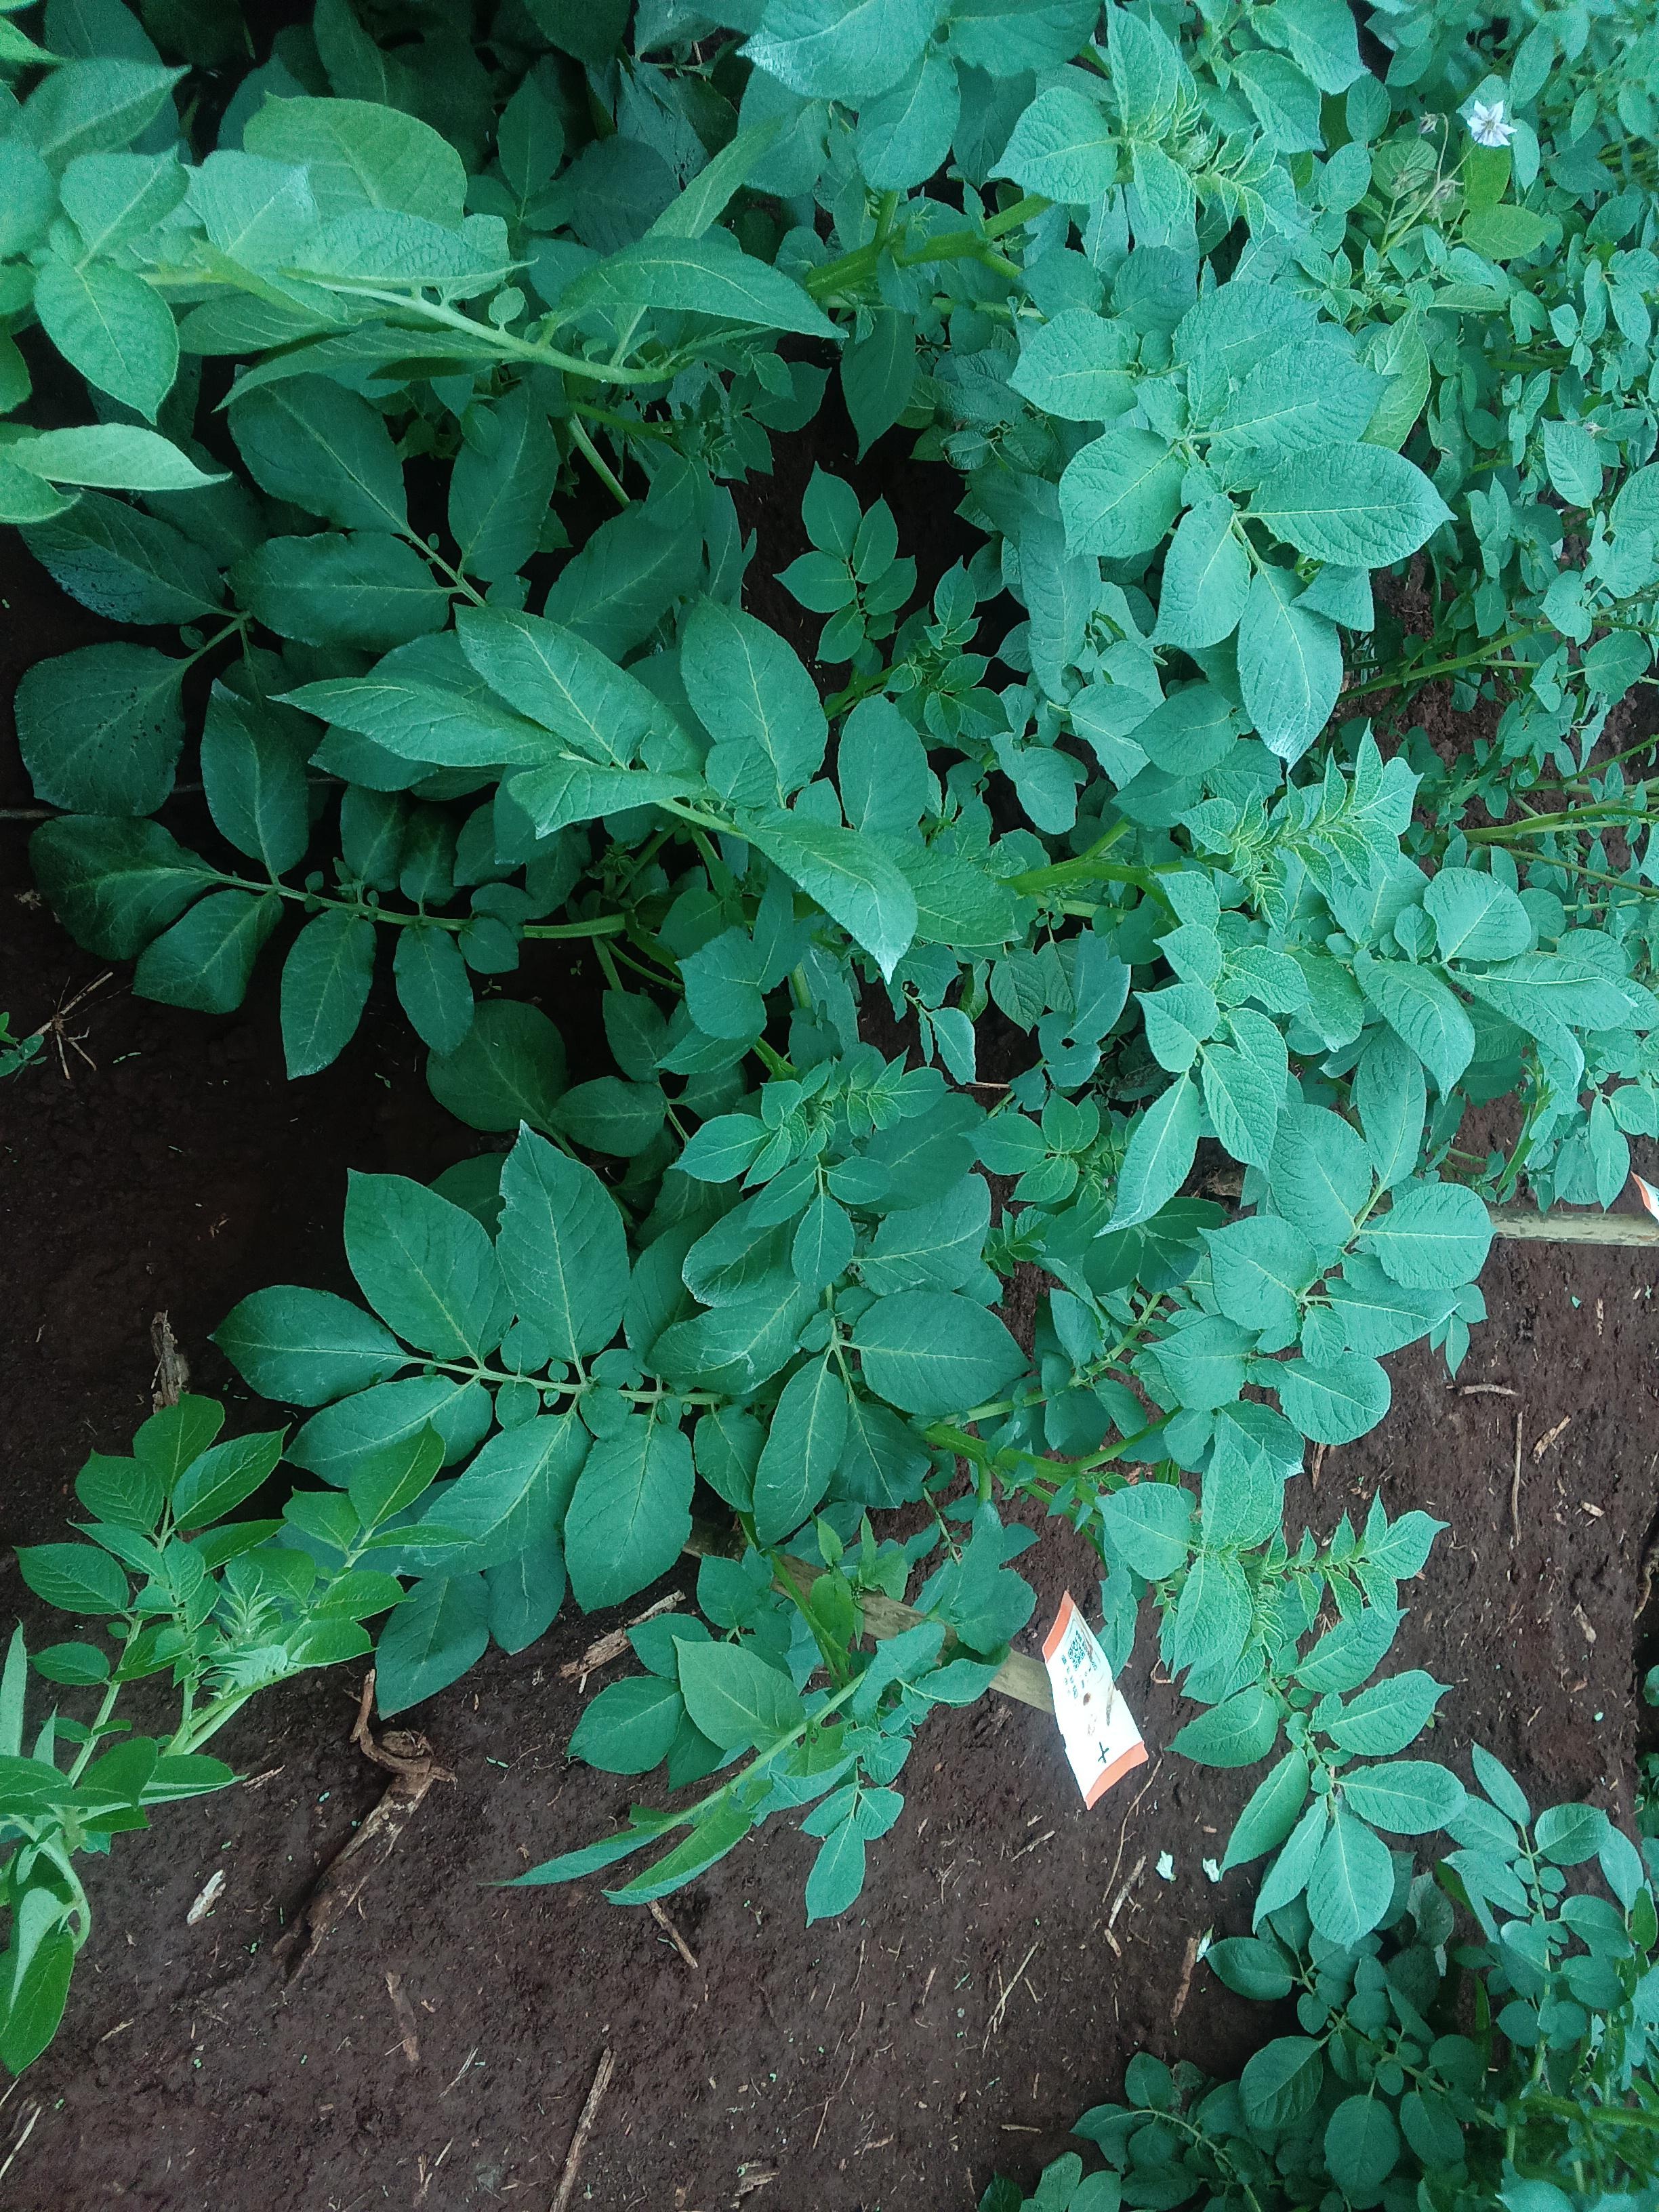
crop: potato
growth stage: vegetative
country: Kenya
